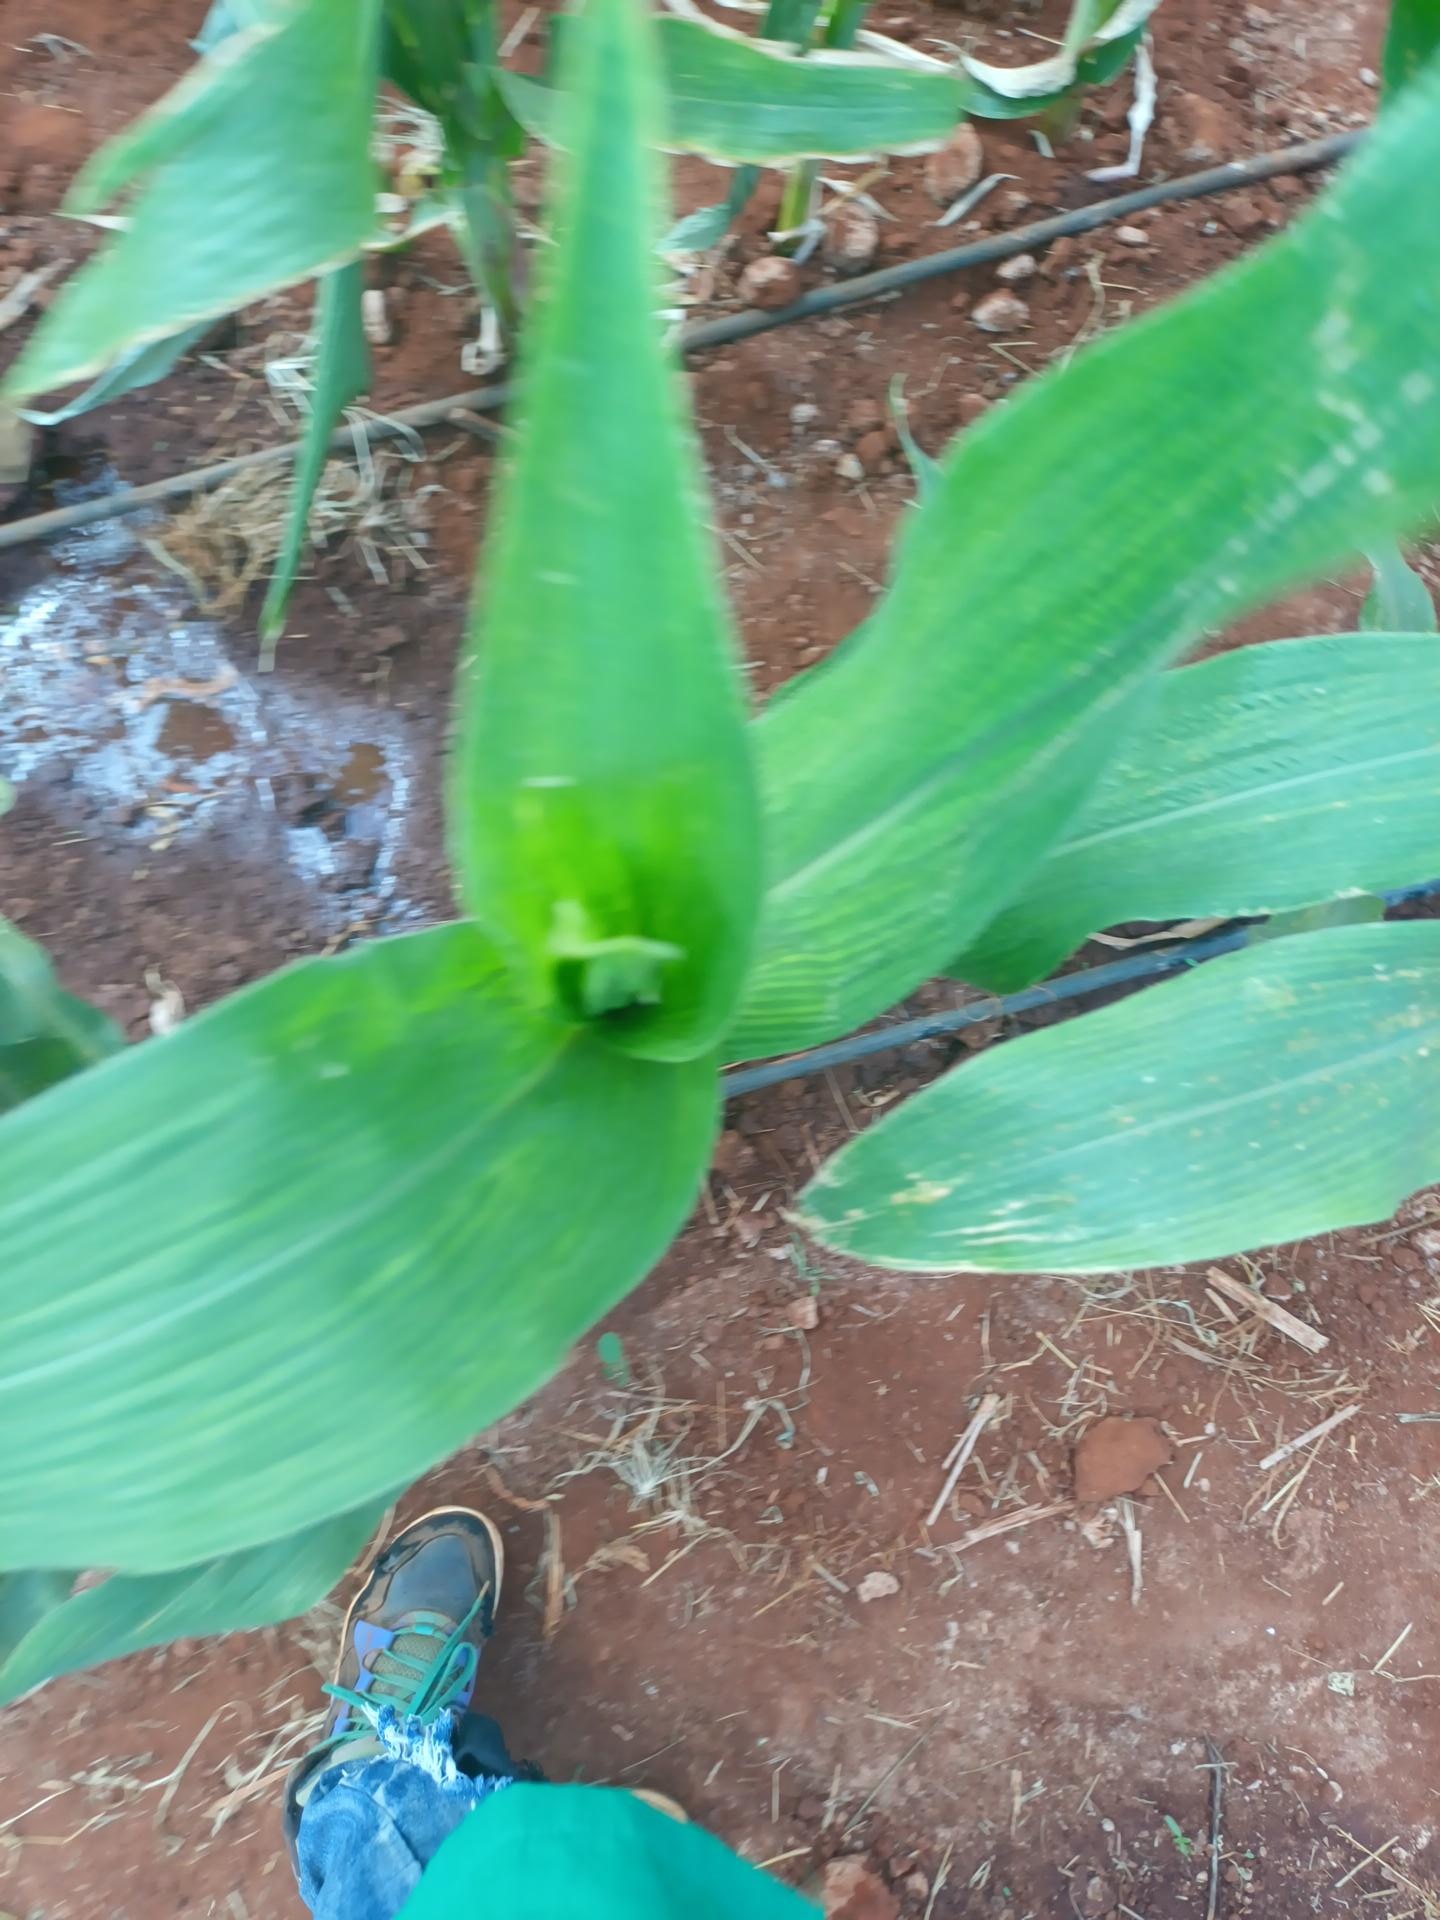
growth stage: vegetative
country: Kenya
